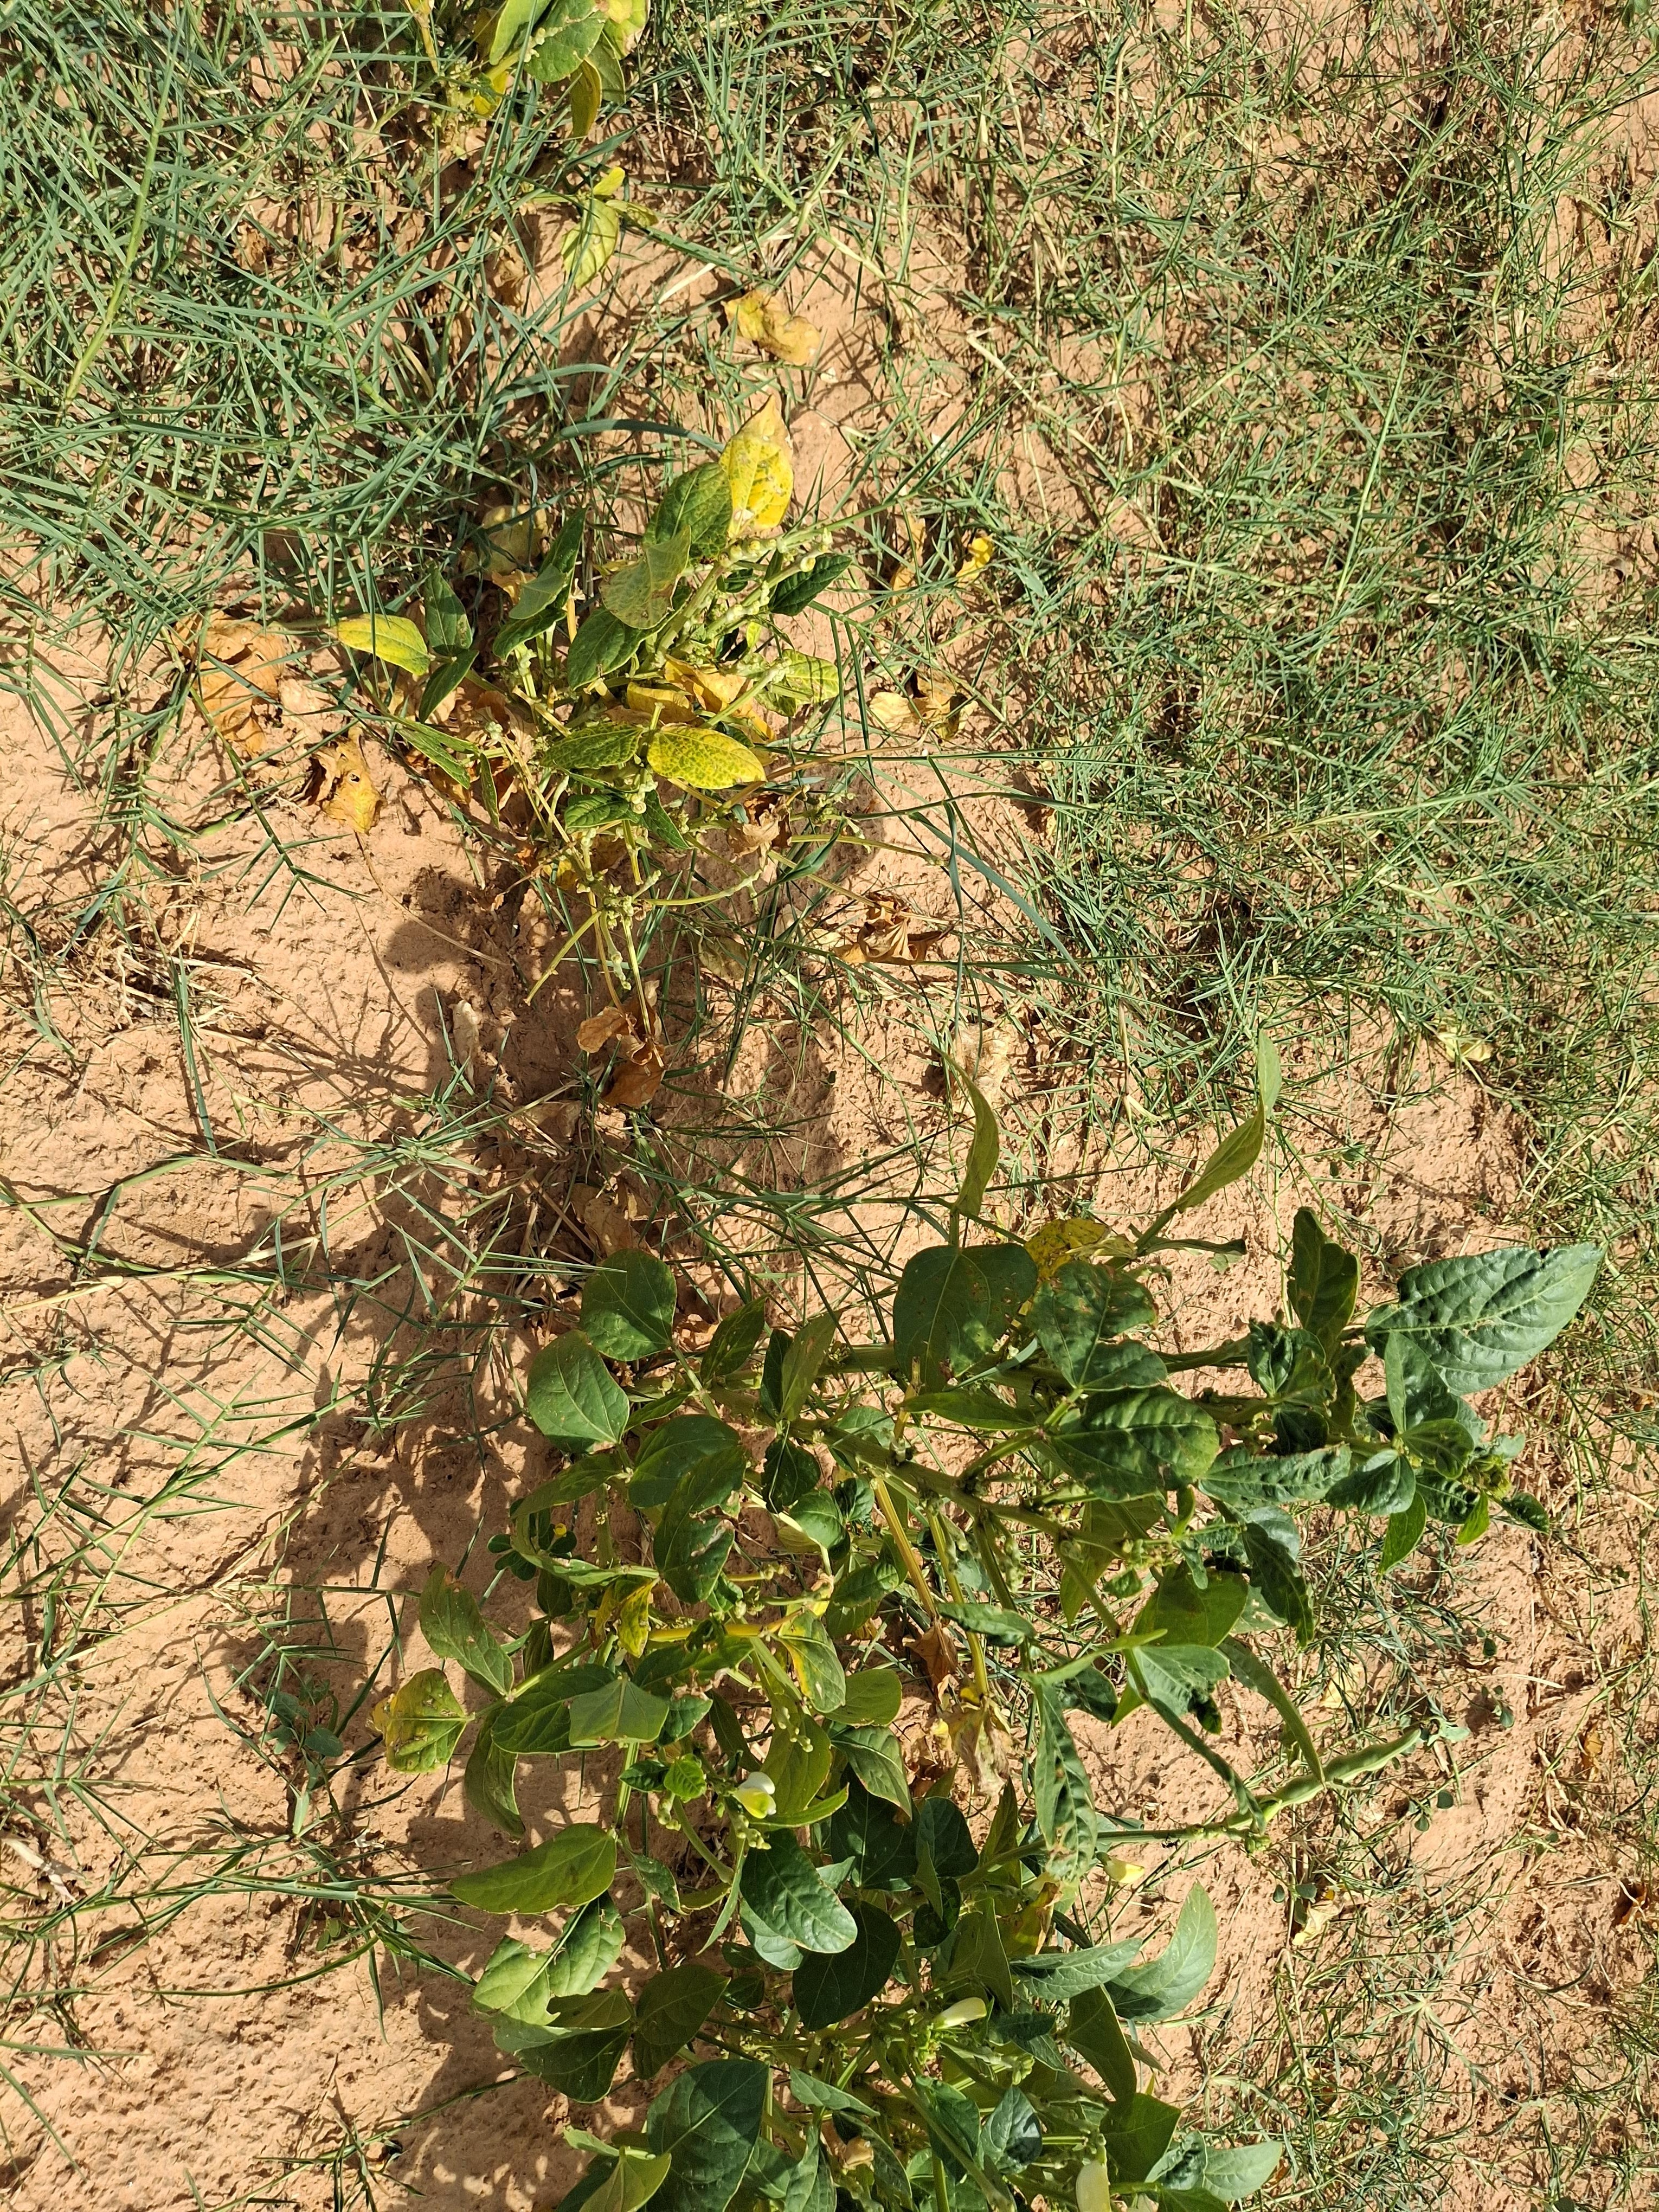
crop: cowpea
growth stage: harvest maturity
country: Nigeria
